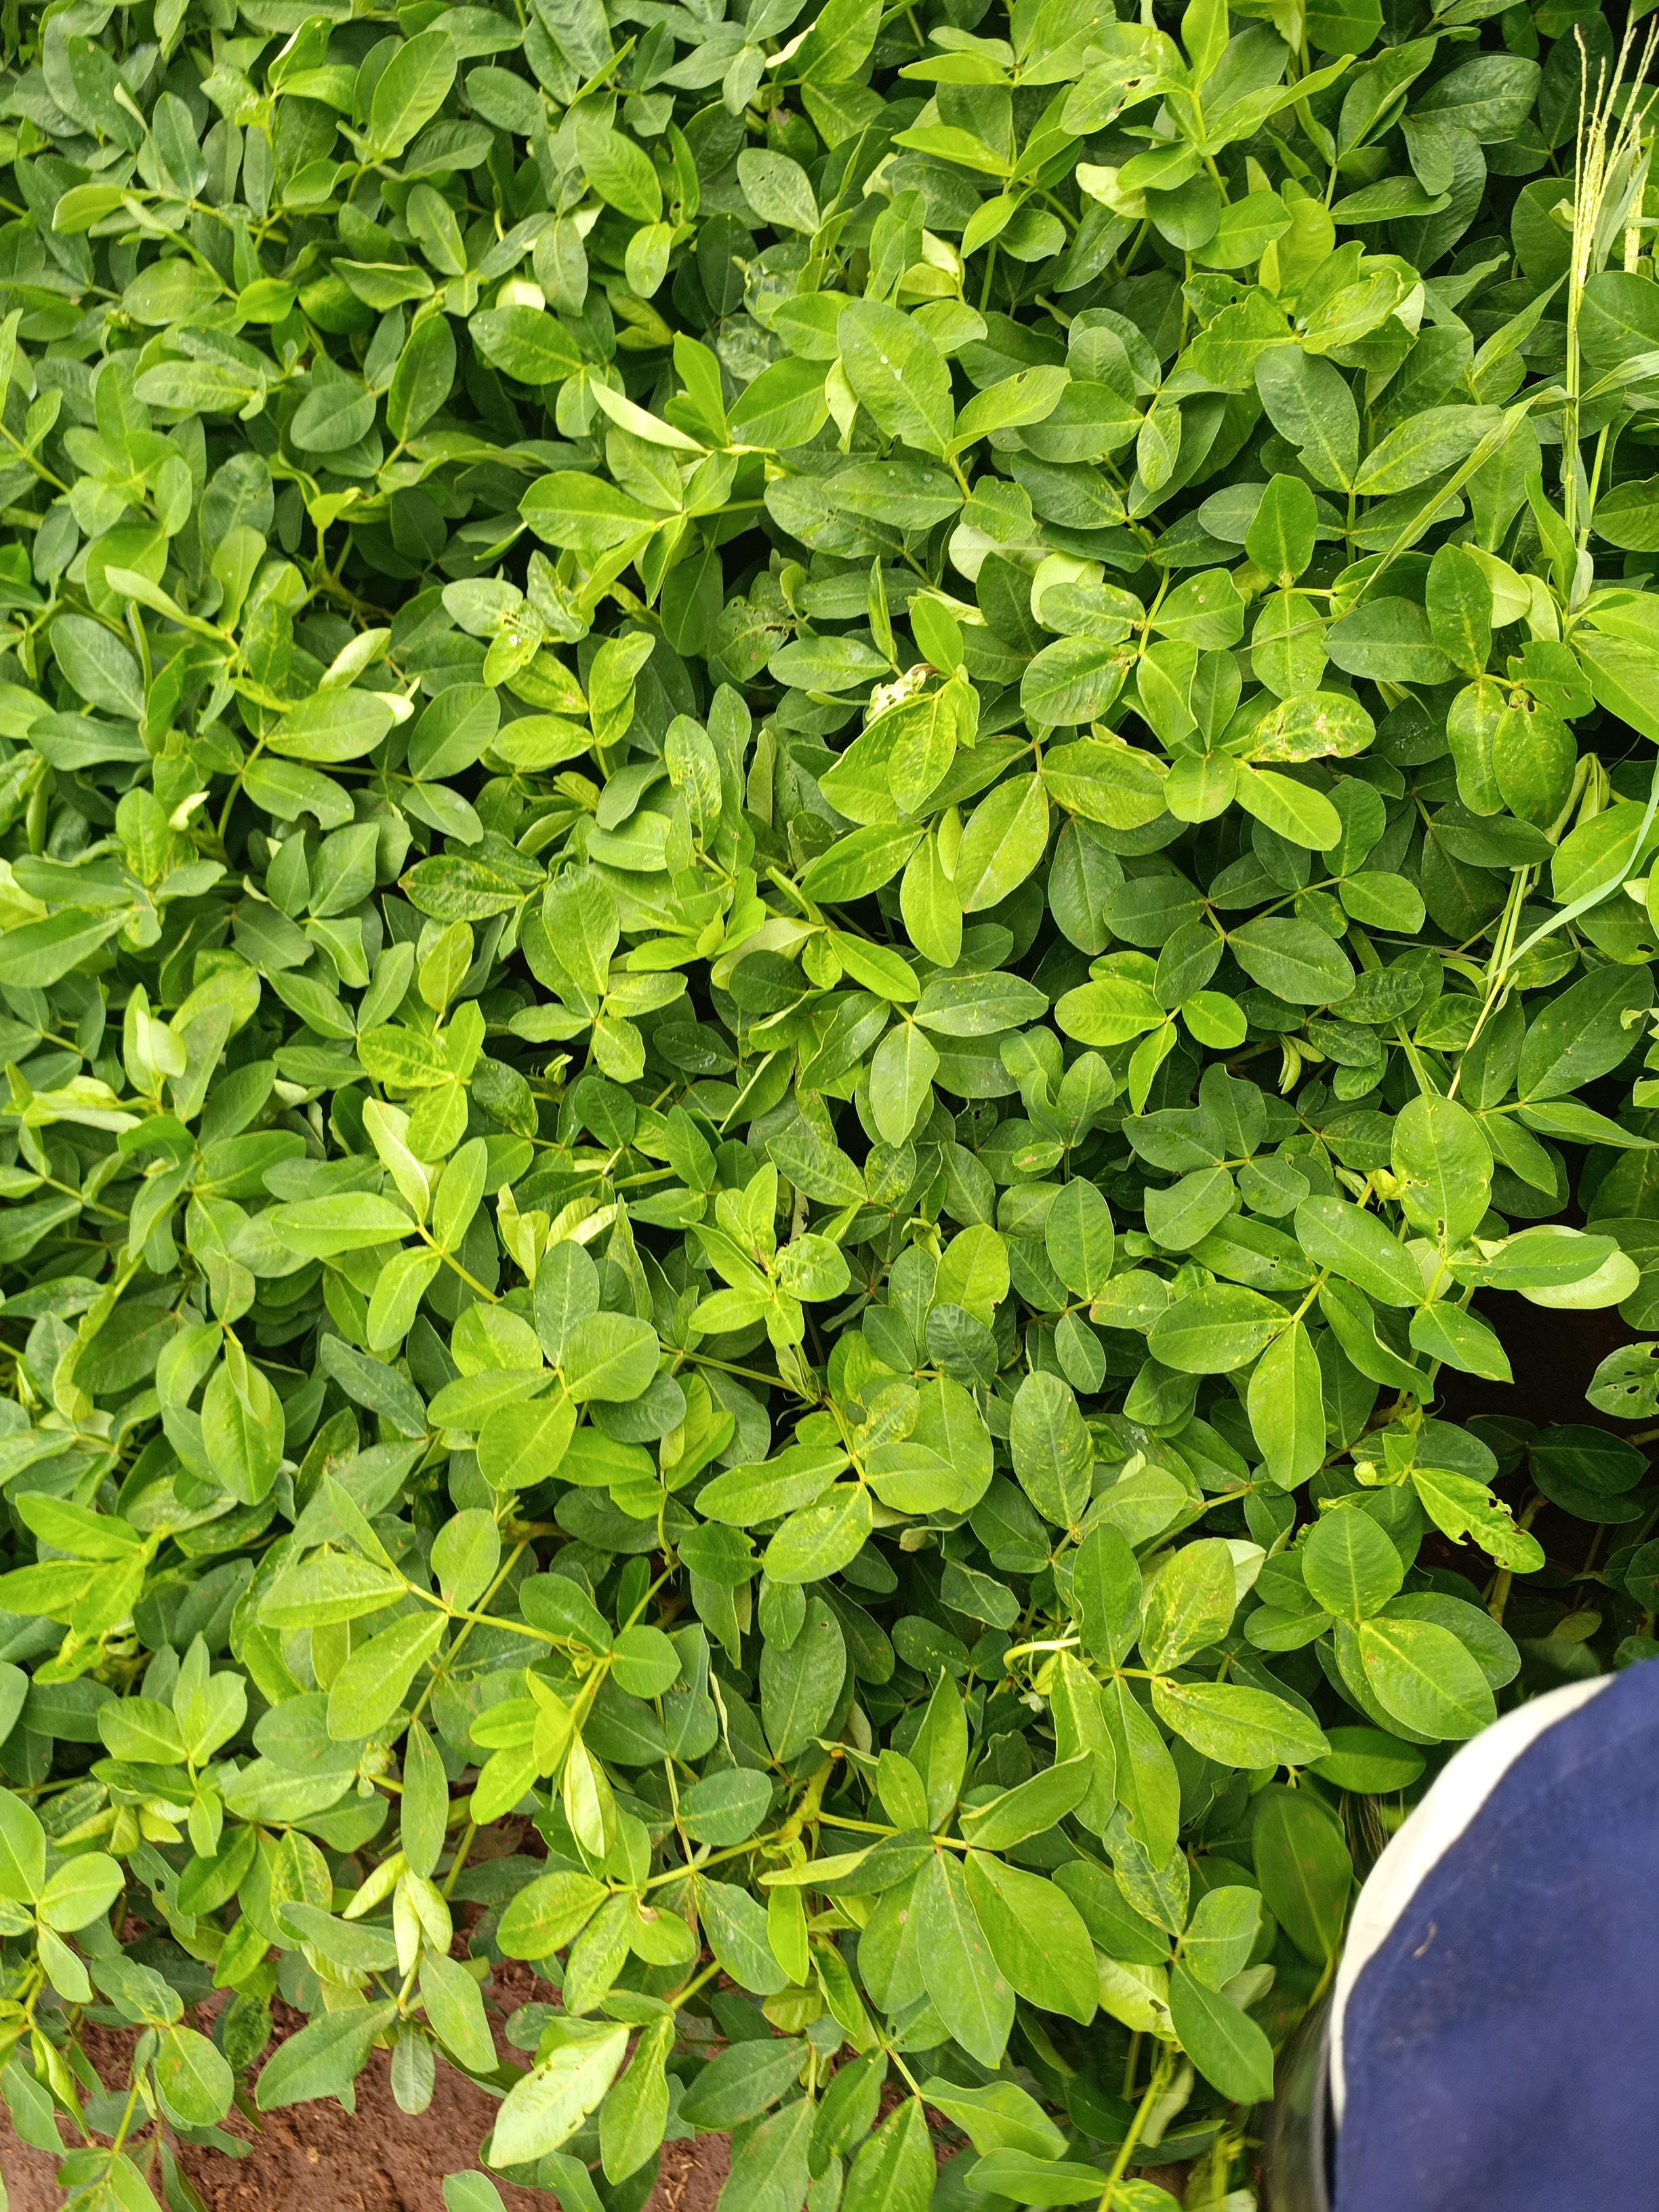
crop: groundnut
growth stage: flowering
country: Kenya
